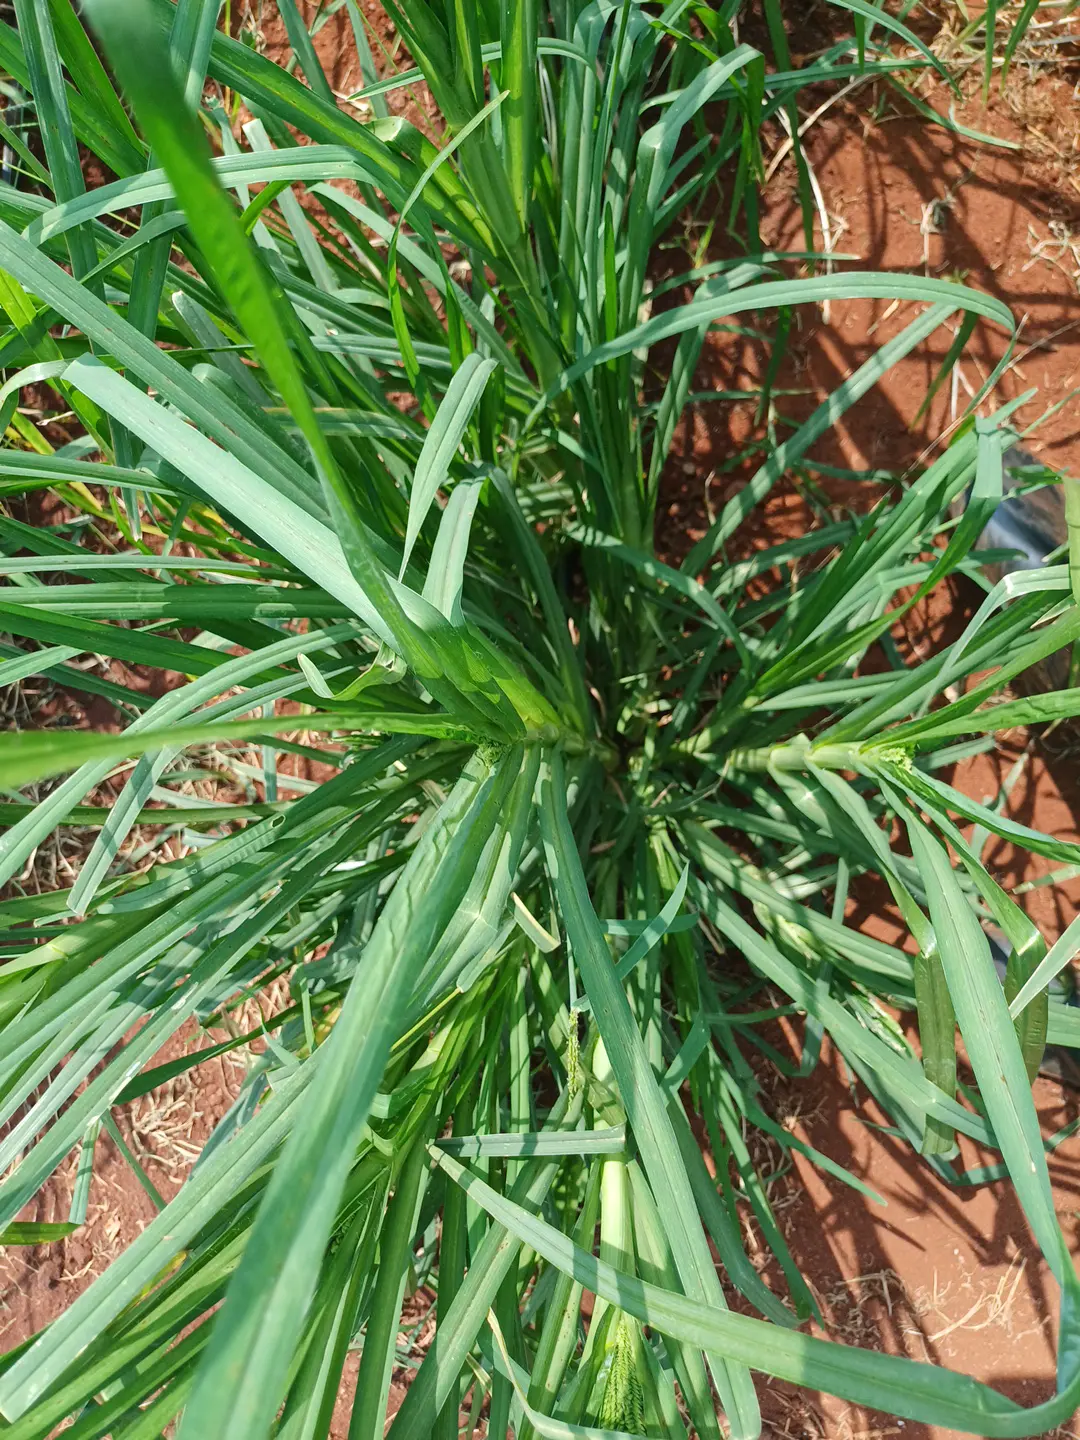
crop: finger millet
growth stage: heading tuber
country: Kenya
